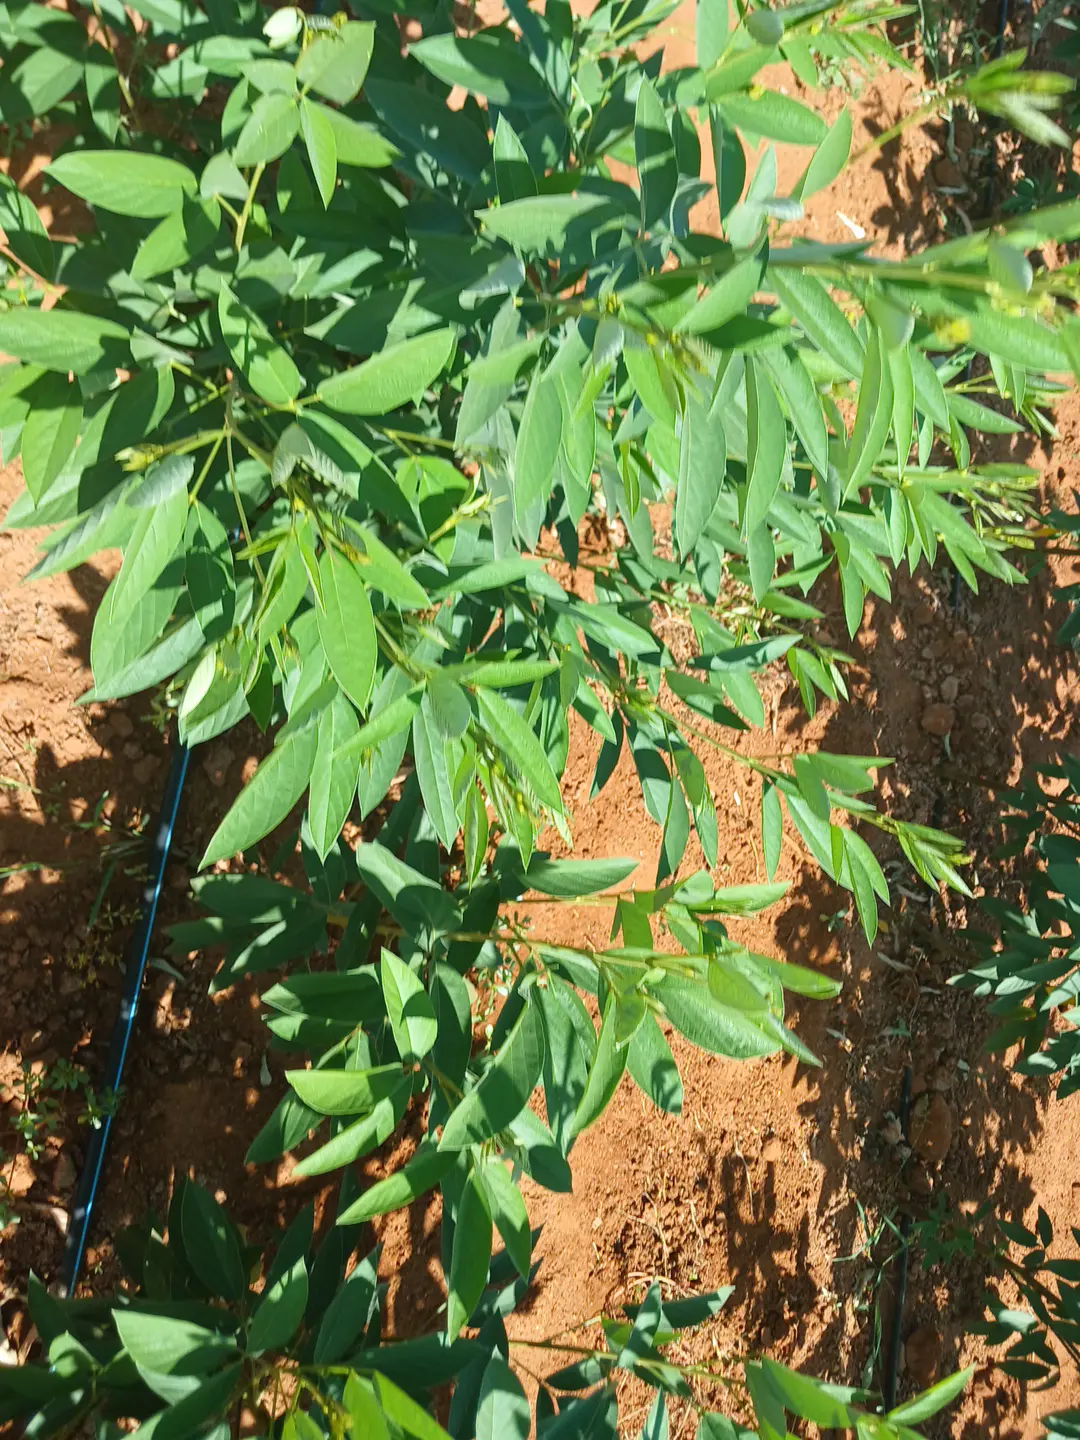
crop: pigeonpea
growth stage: vegetative
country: Kenya
